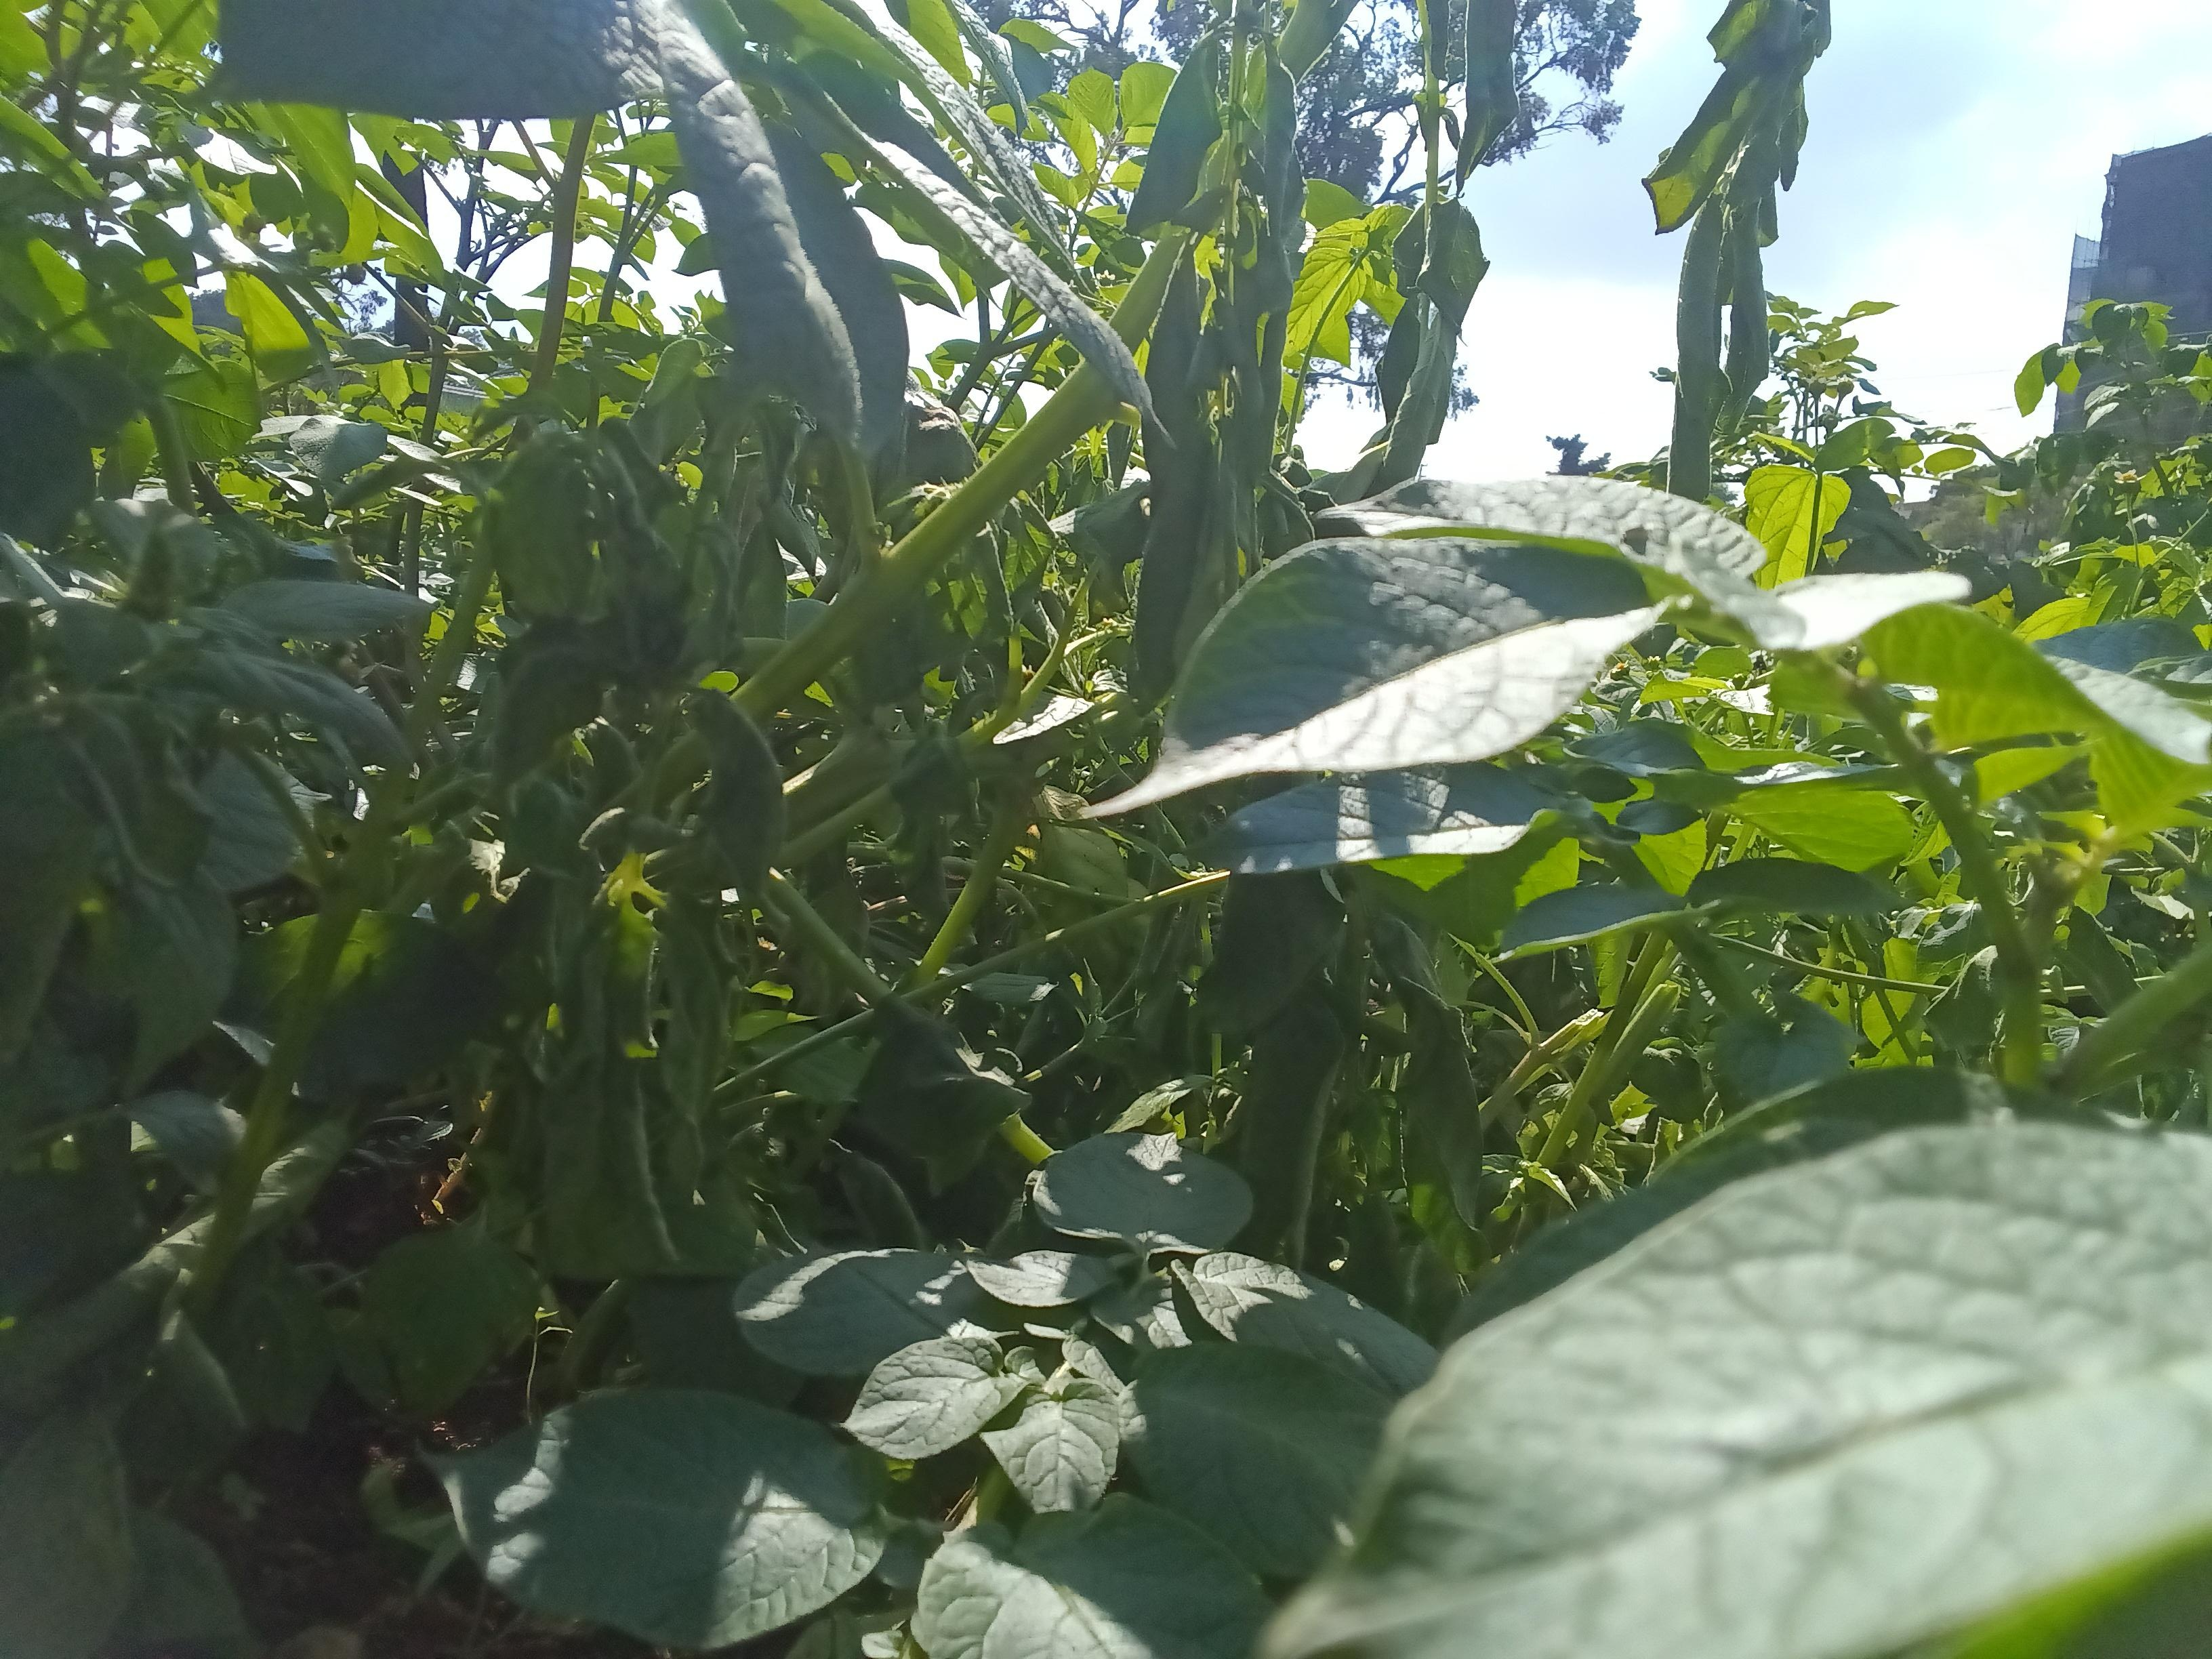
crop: potato
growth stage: flowering
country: Kenya
